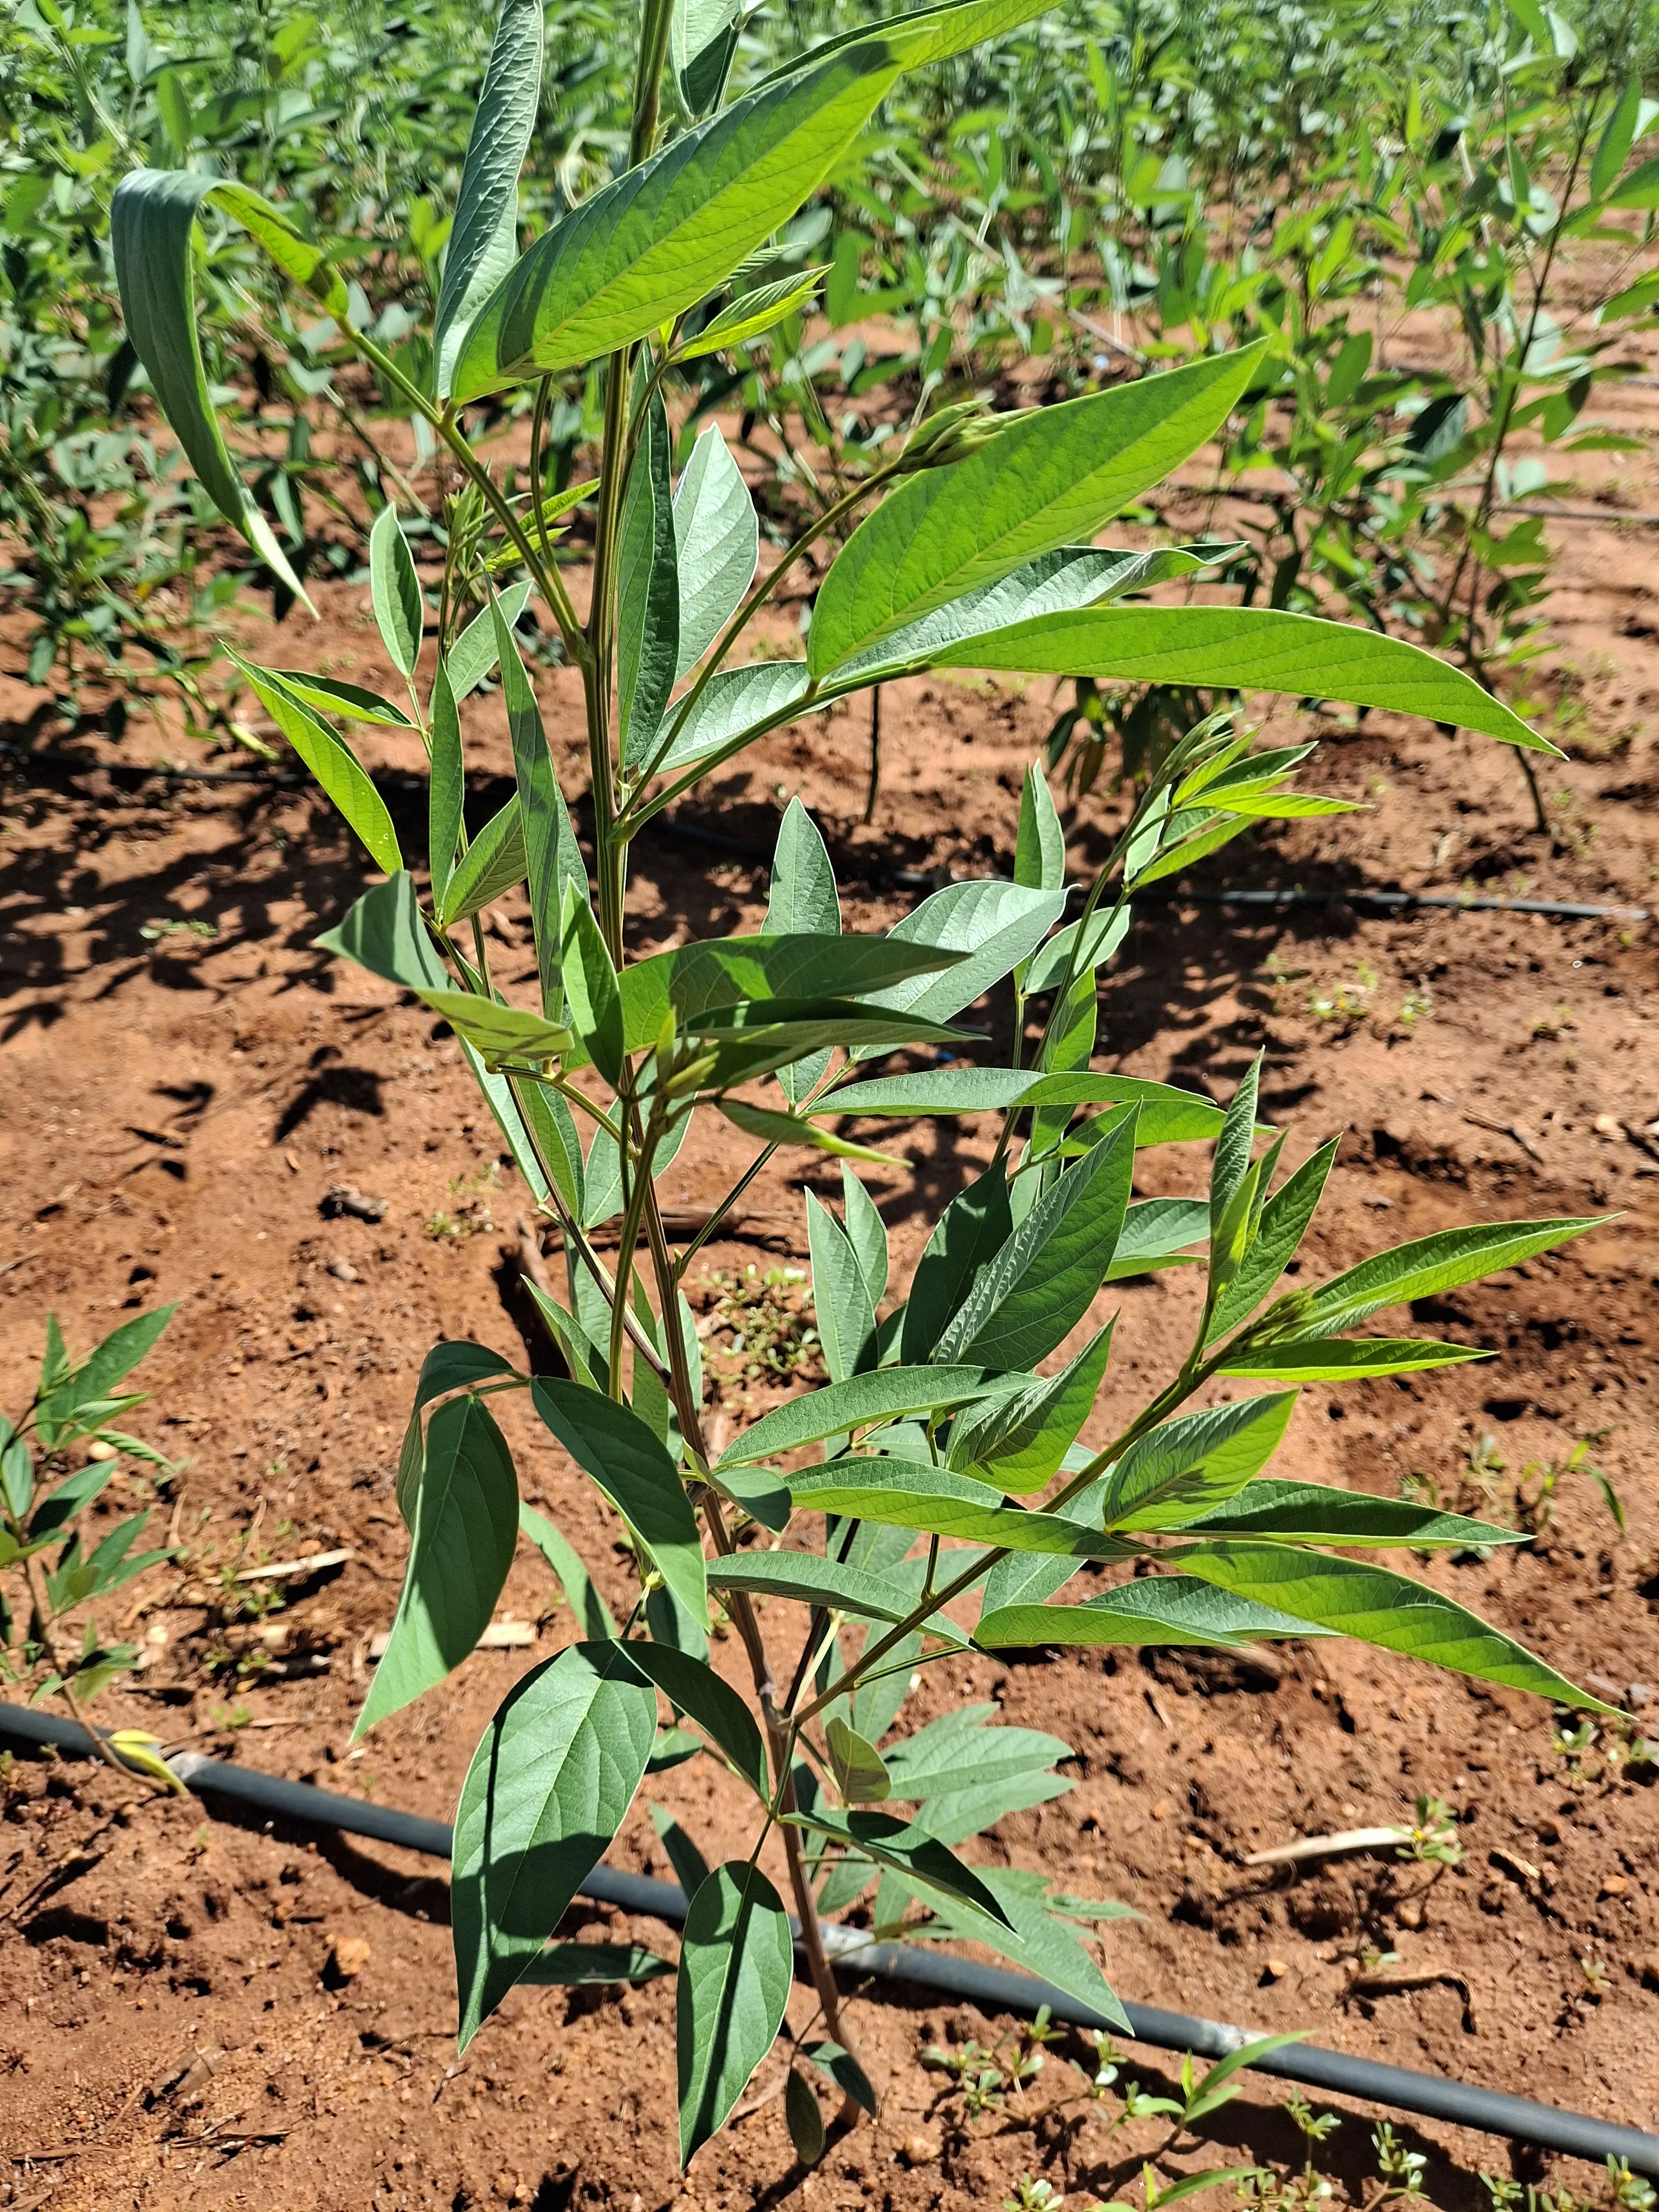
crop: pigeonpea
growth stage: flowering
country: Kenya
